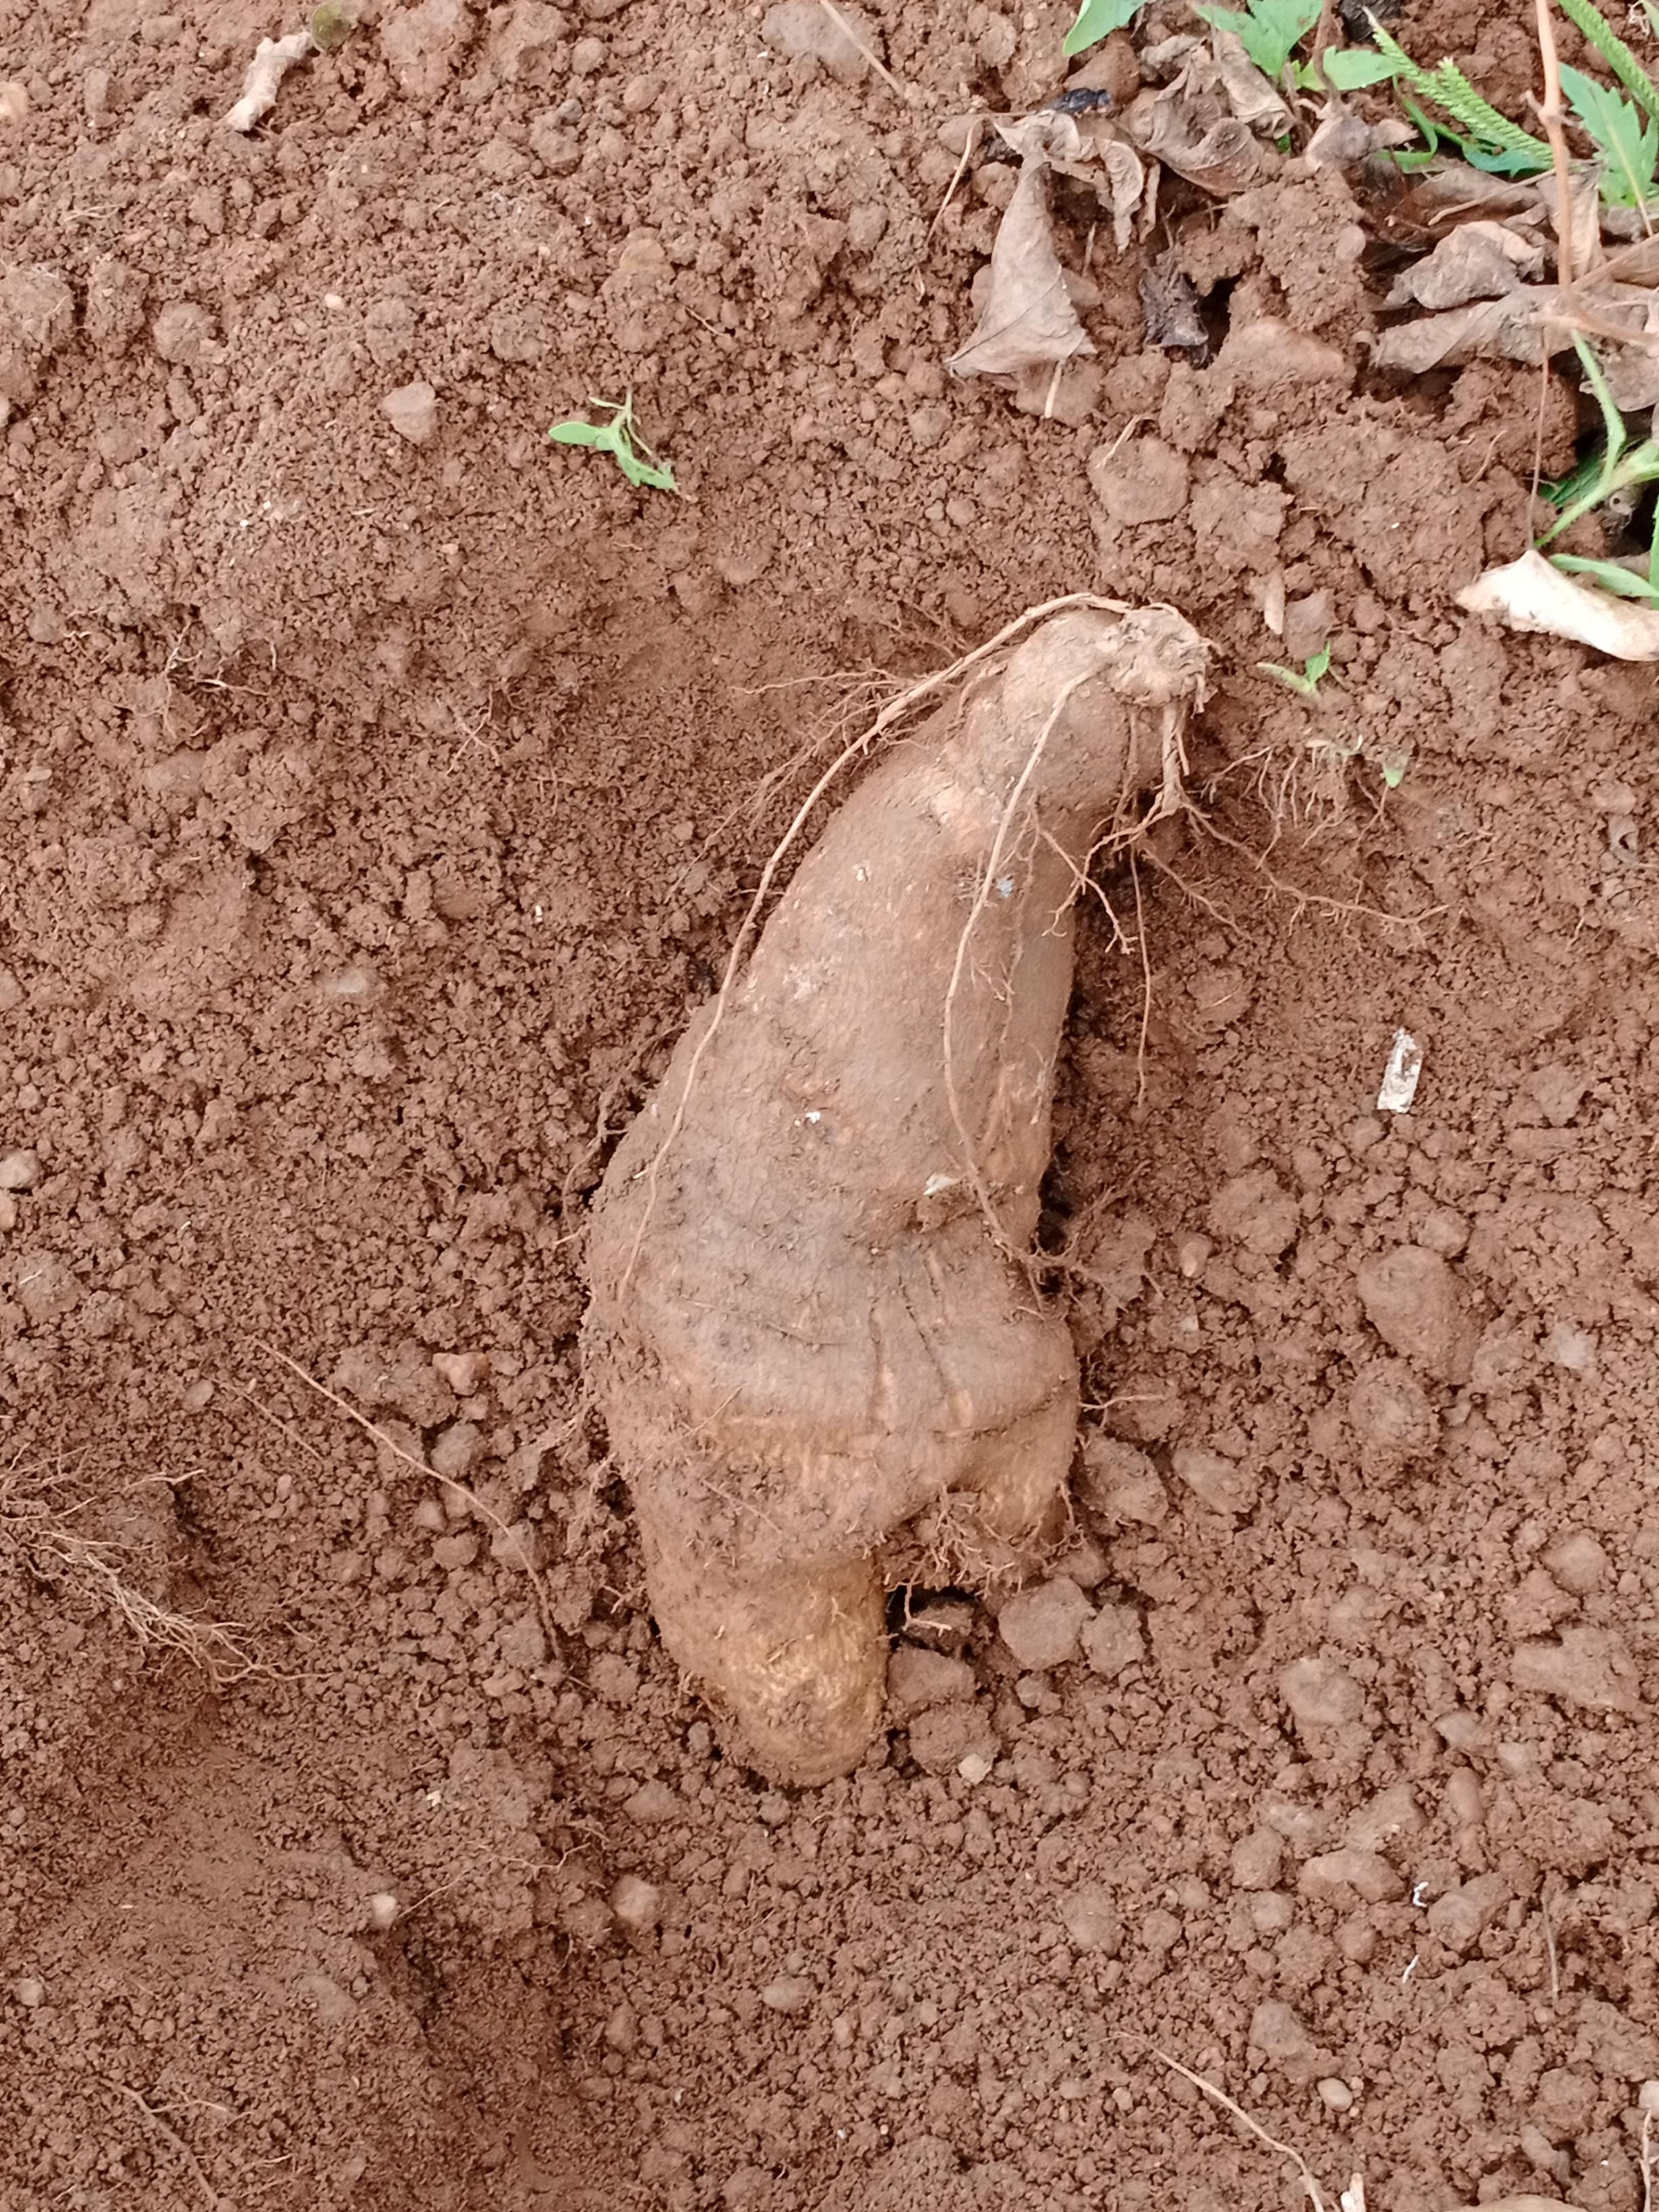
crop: yam
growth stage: harvest
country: Nigeria
